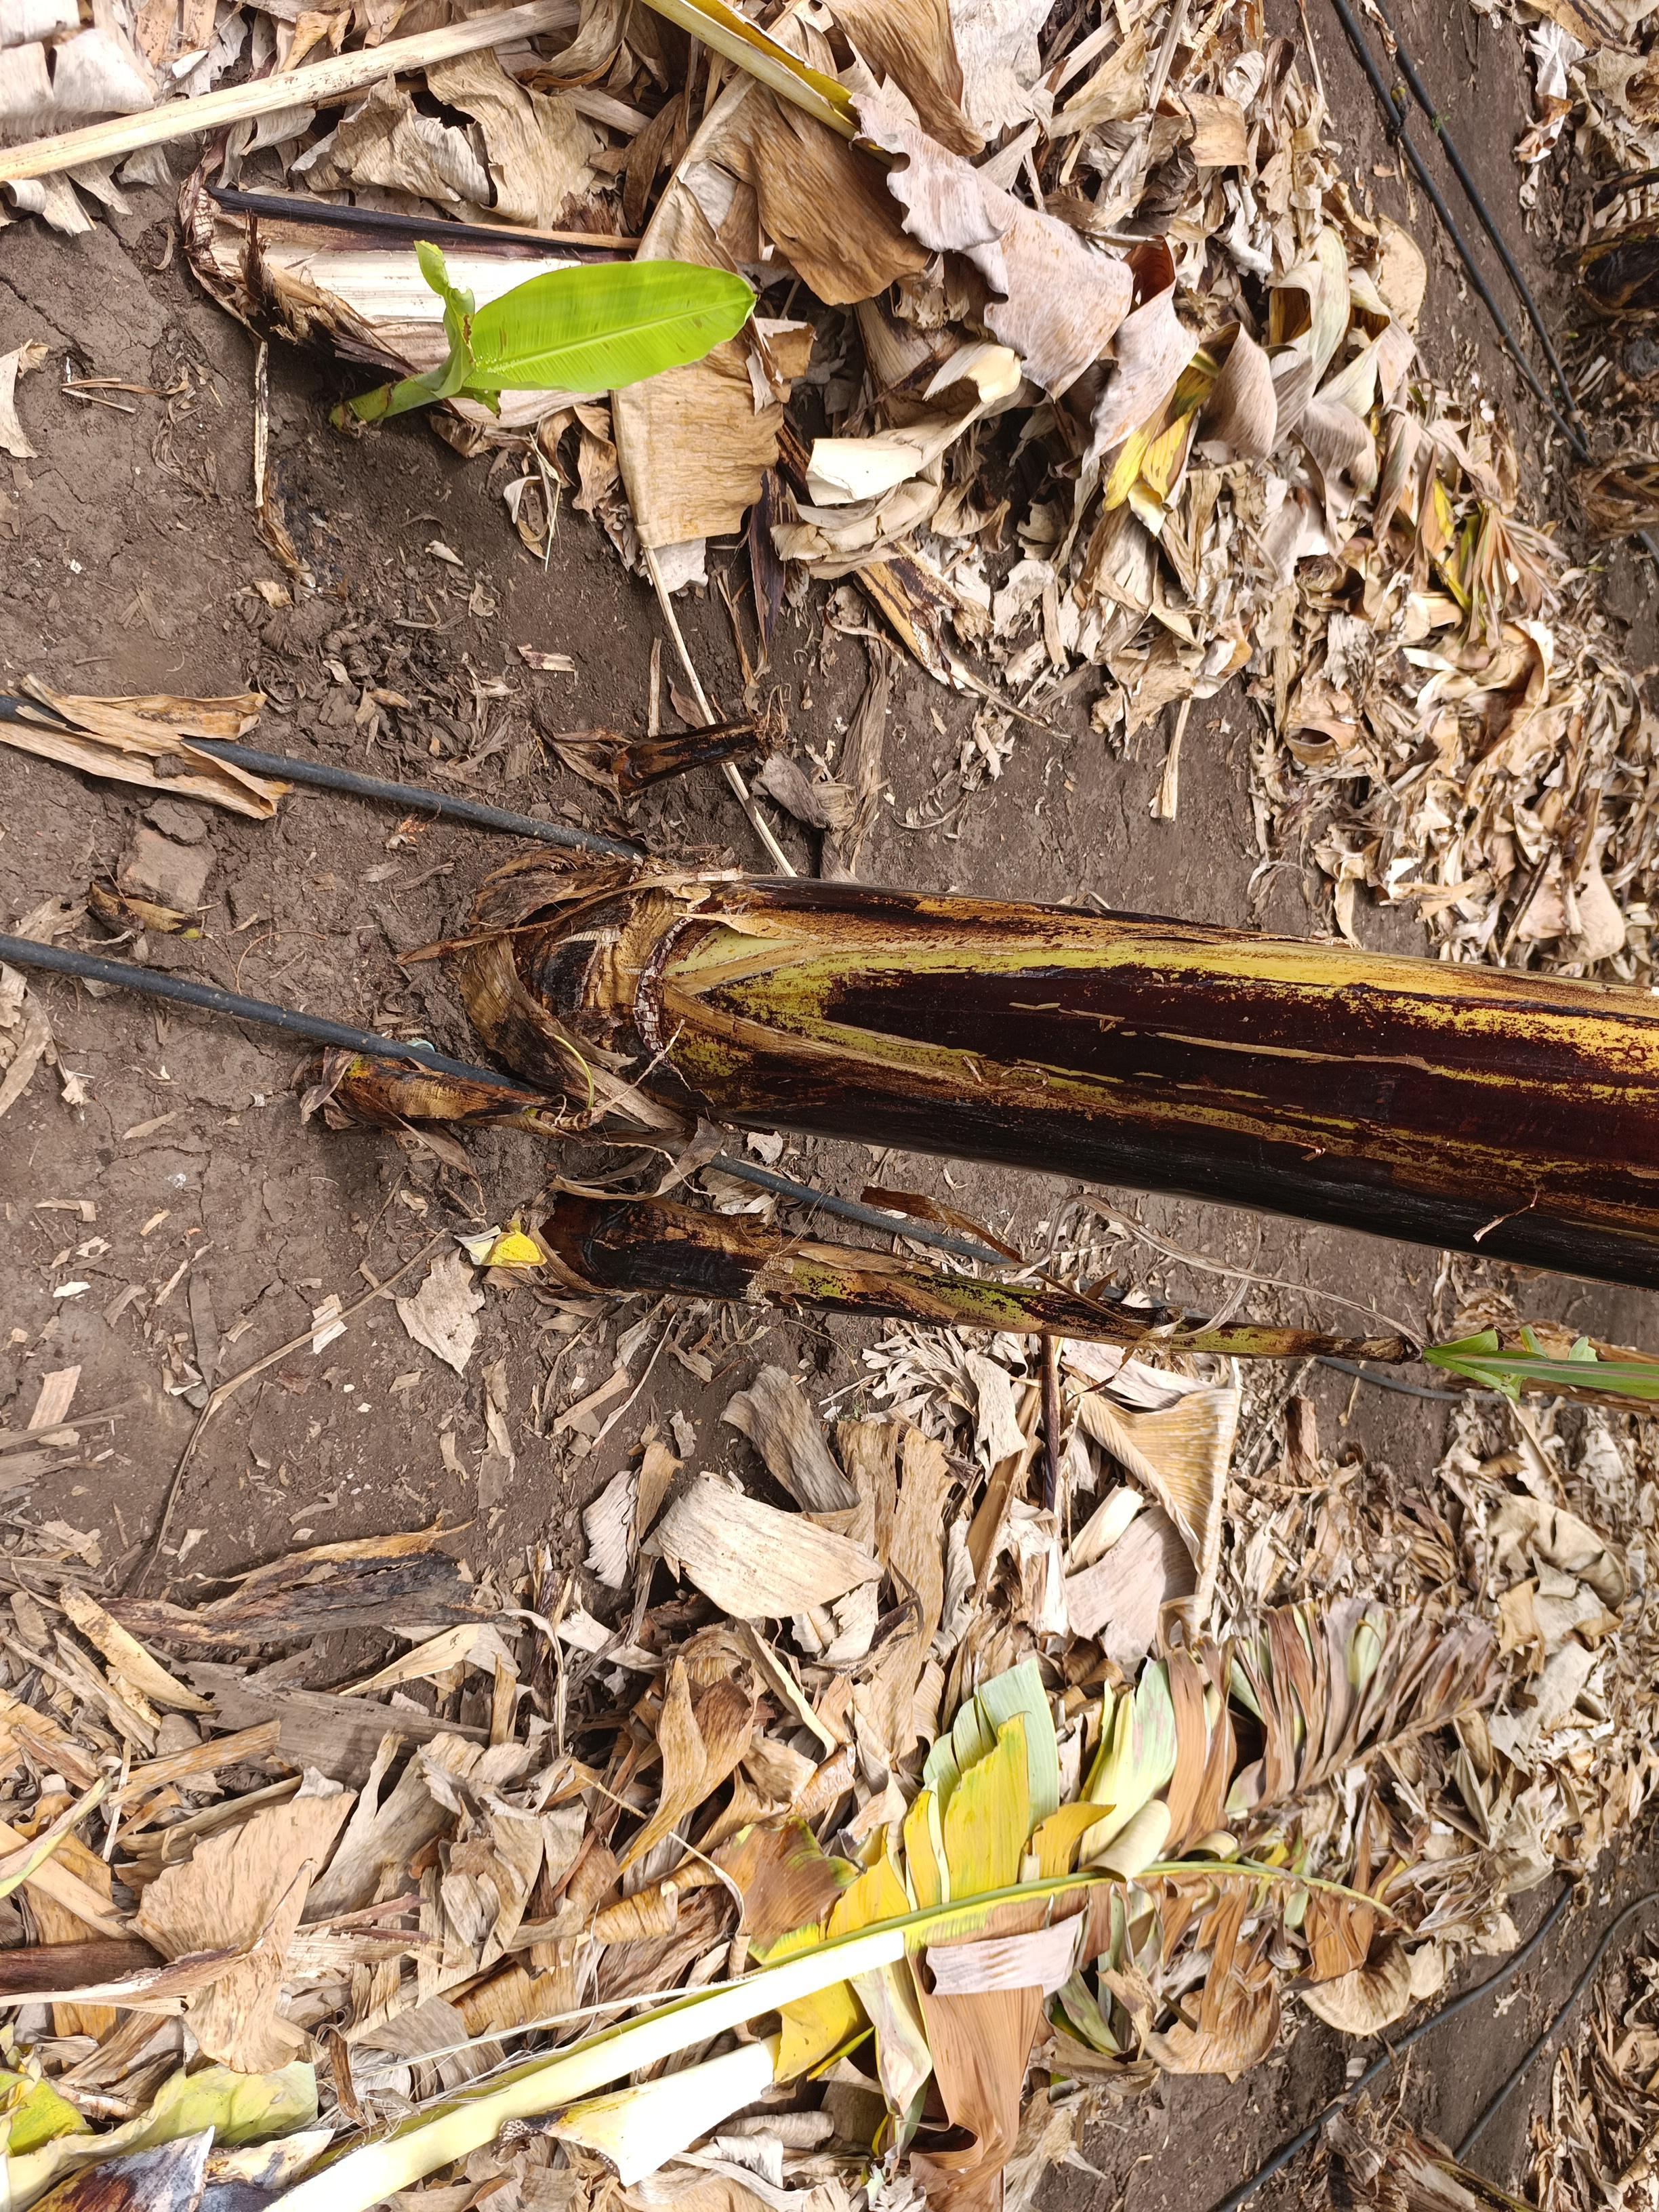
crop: banana
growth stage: emergence sucker
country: Tanzania
